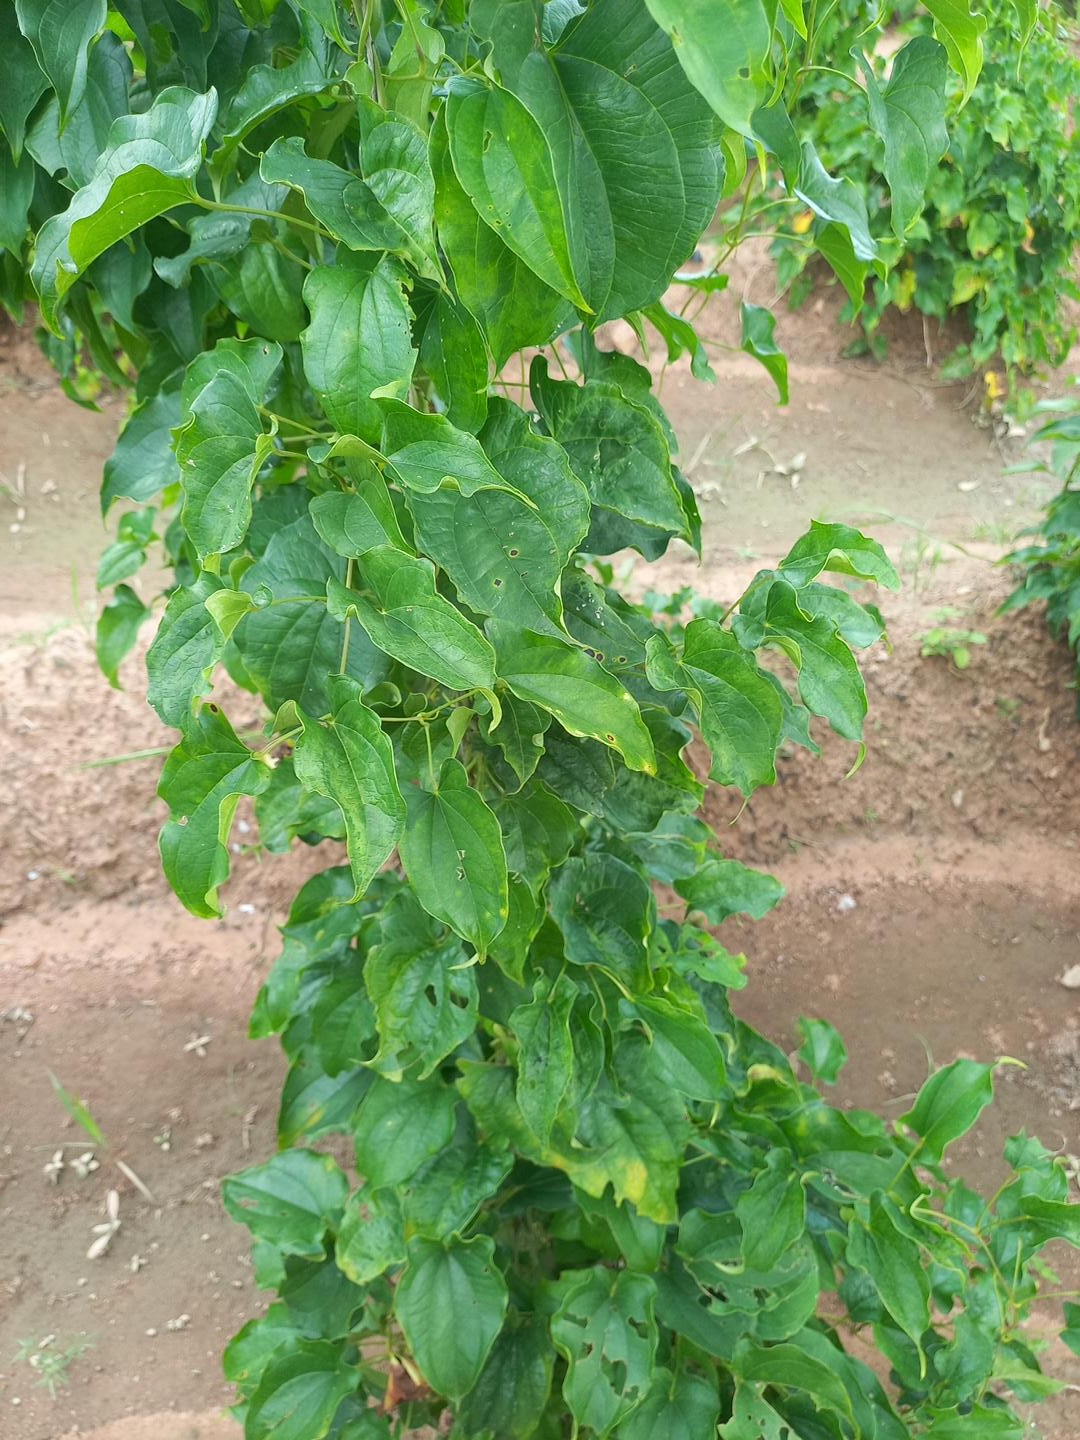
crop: yam
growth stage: vegetative
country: Nigeria
